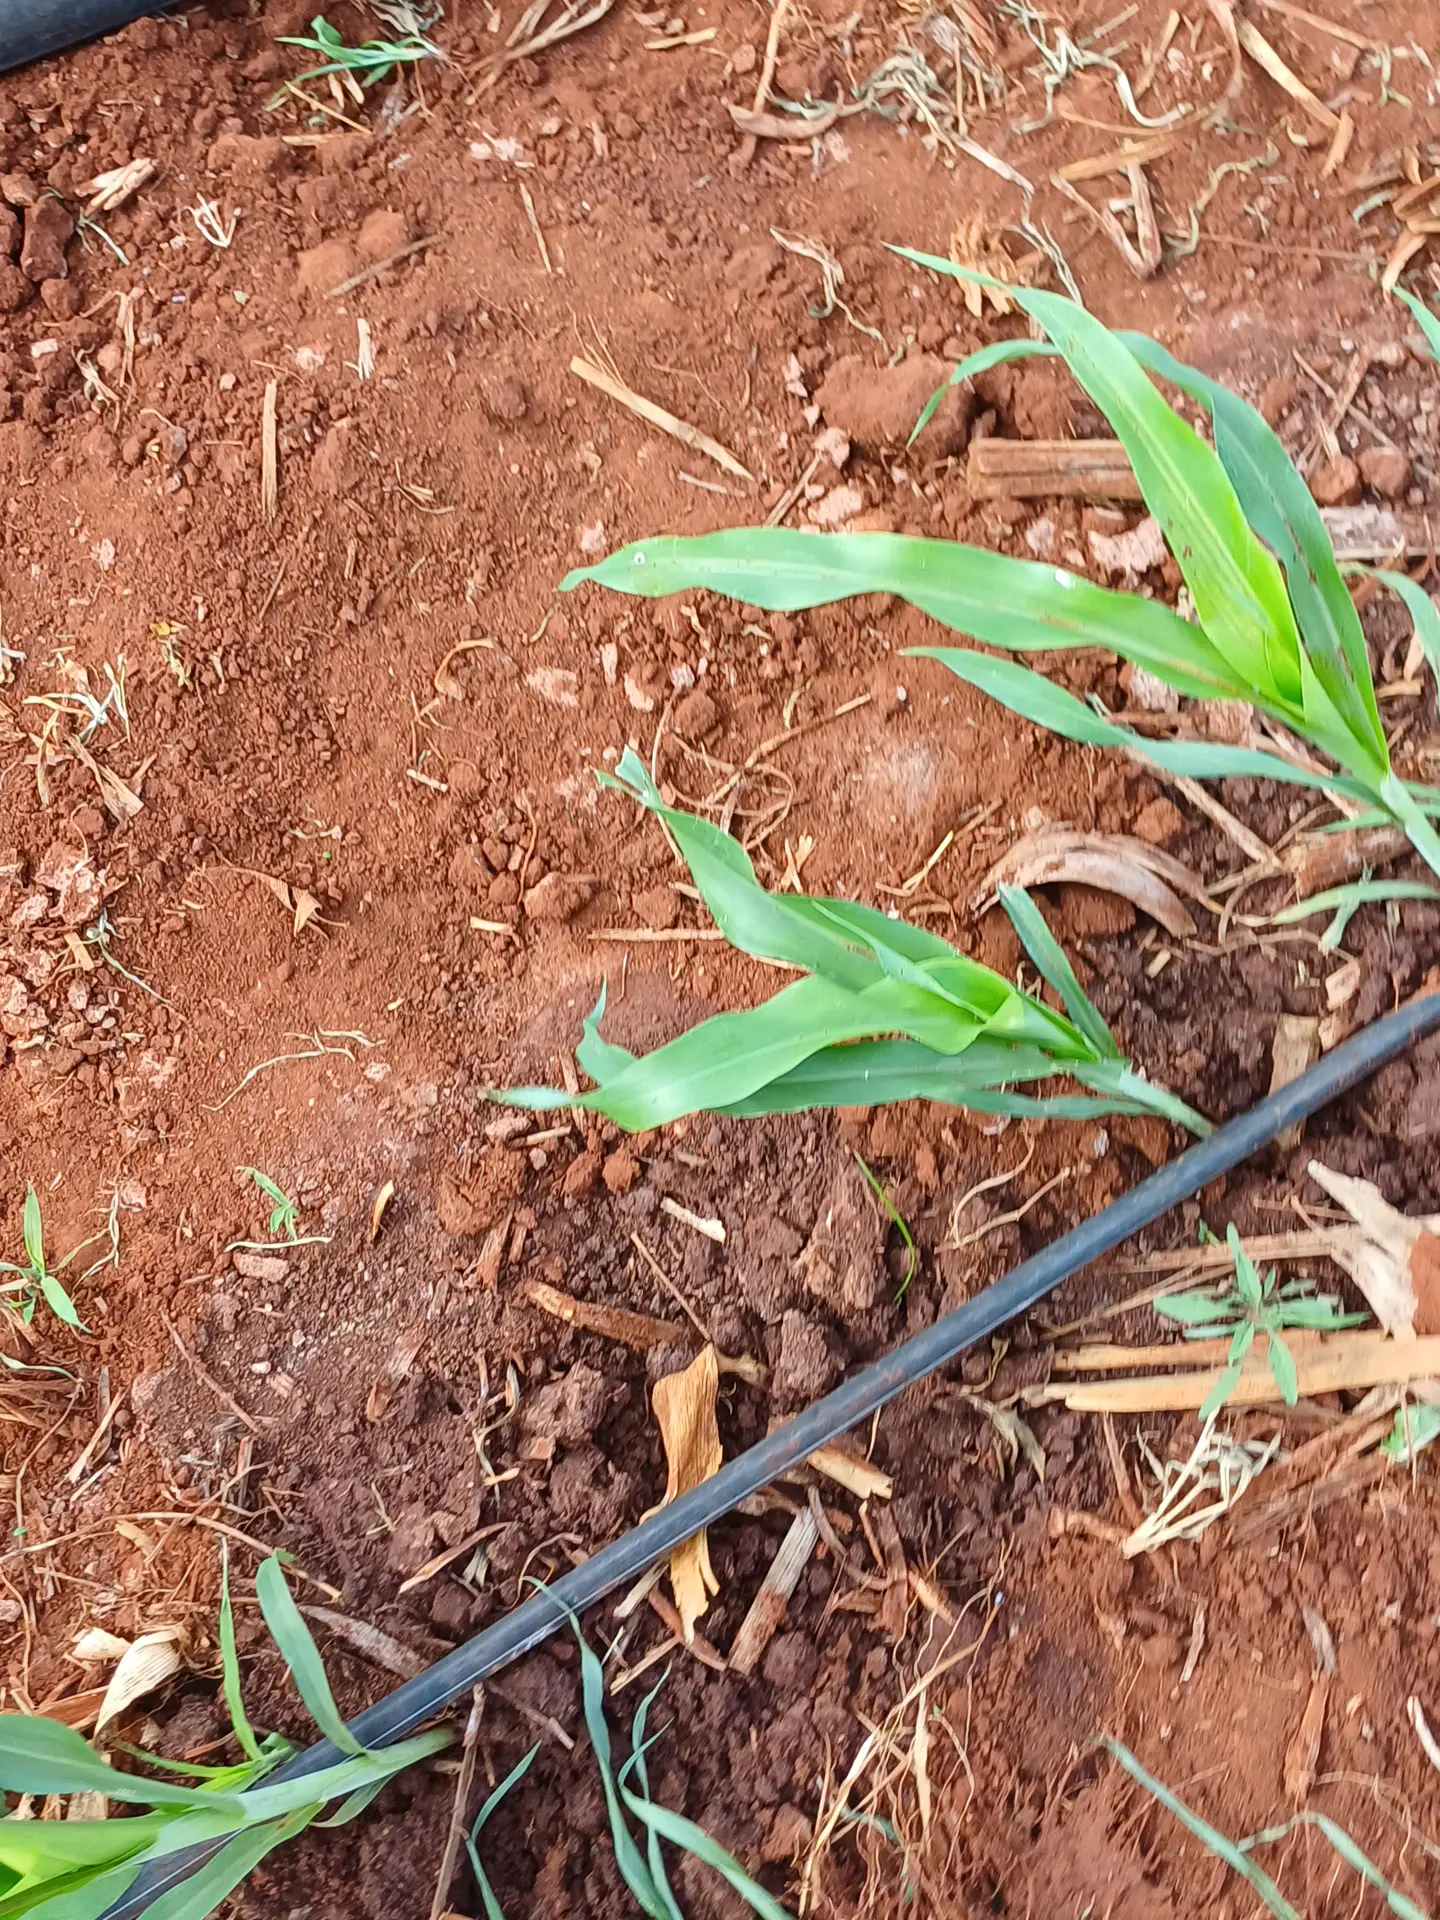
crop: sorghum
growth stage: vegetative
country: Kenya
